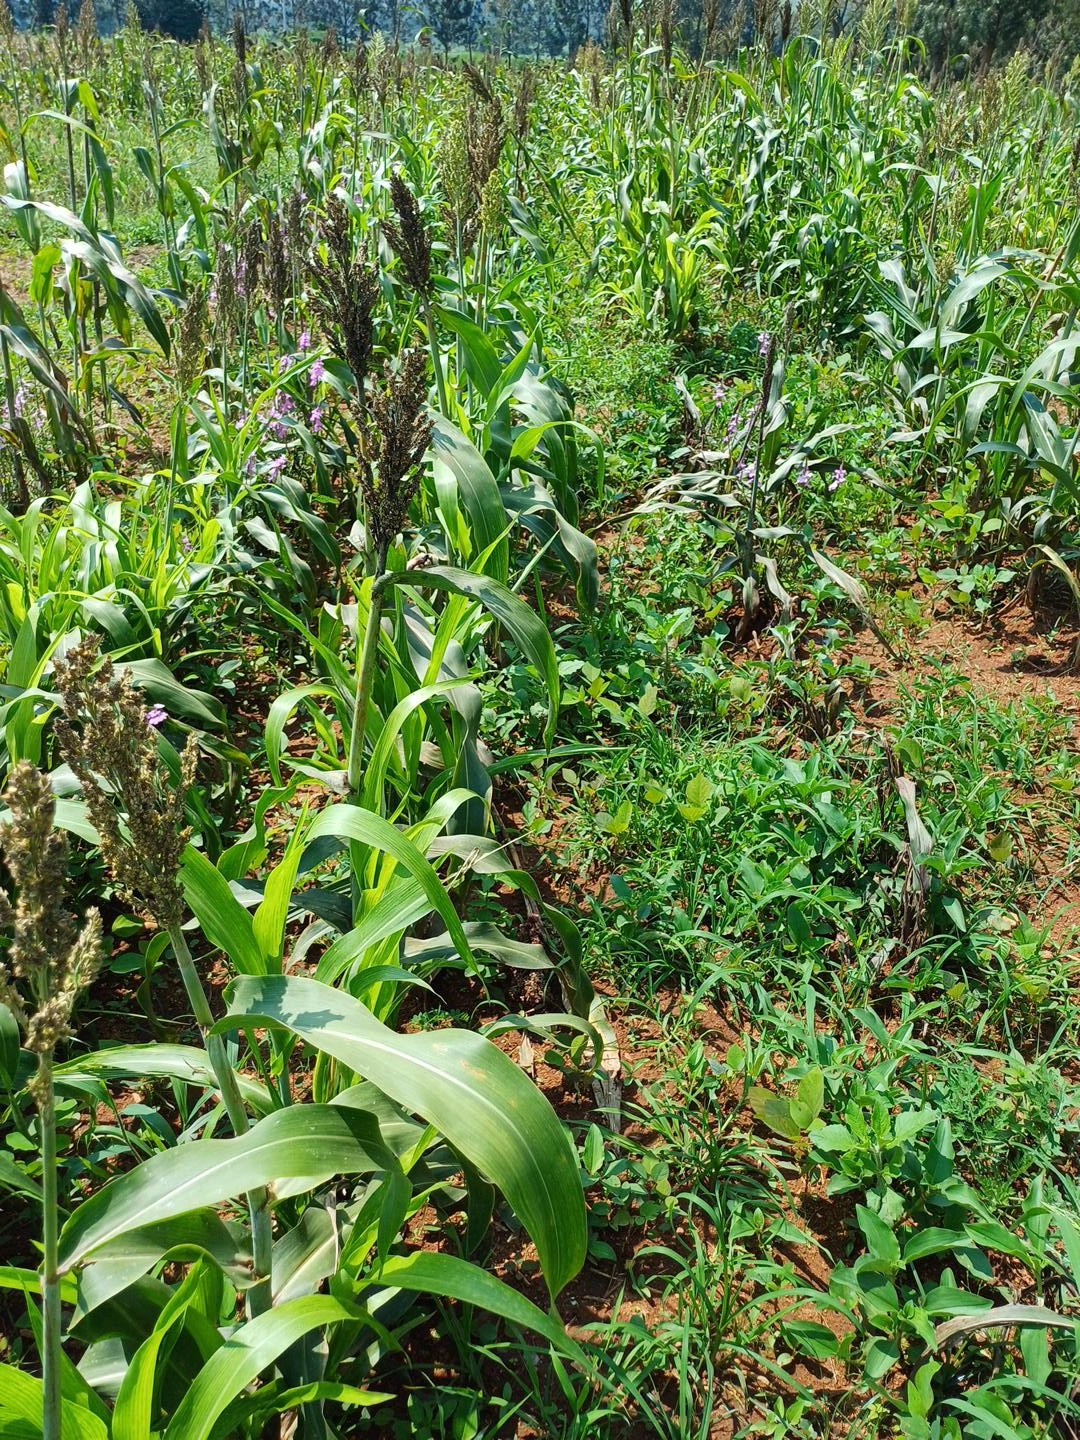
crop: sorghum
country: Kenya
